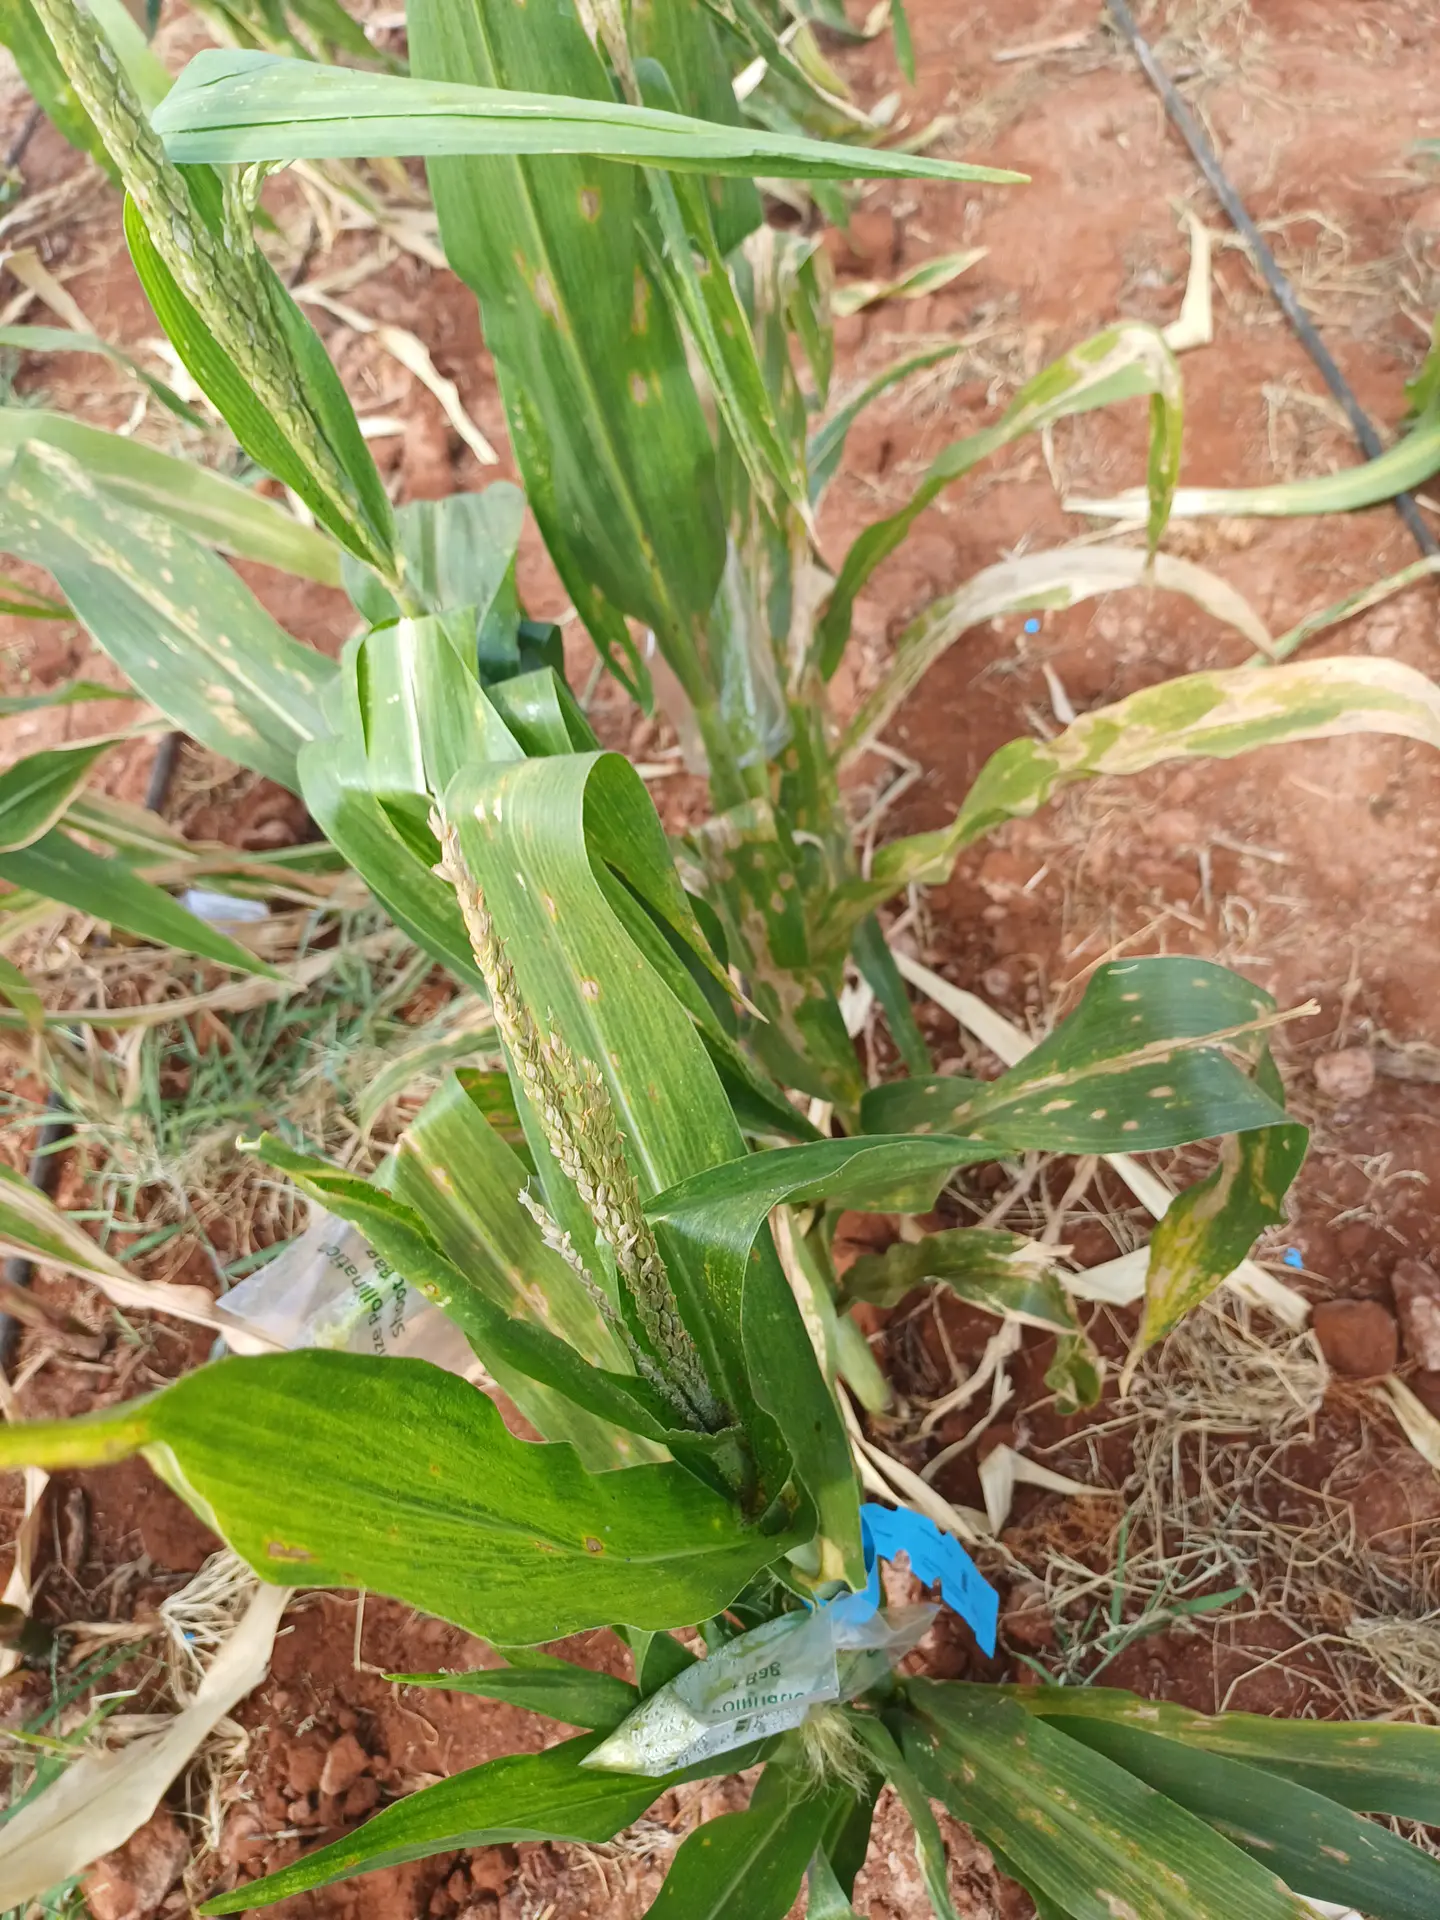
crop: maize
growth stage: flowering
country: Kenya
